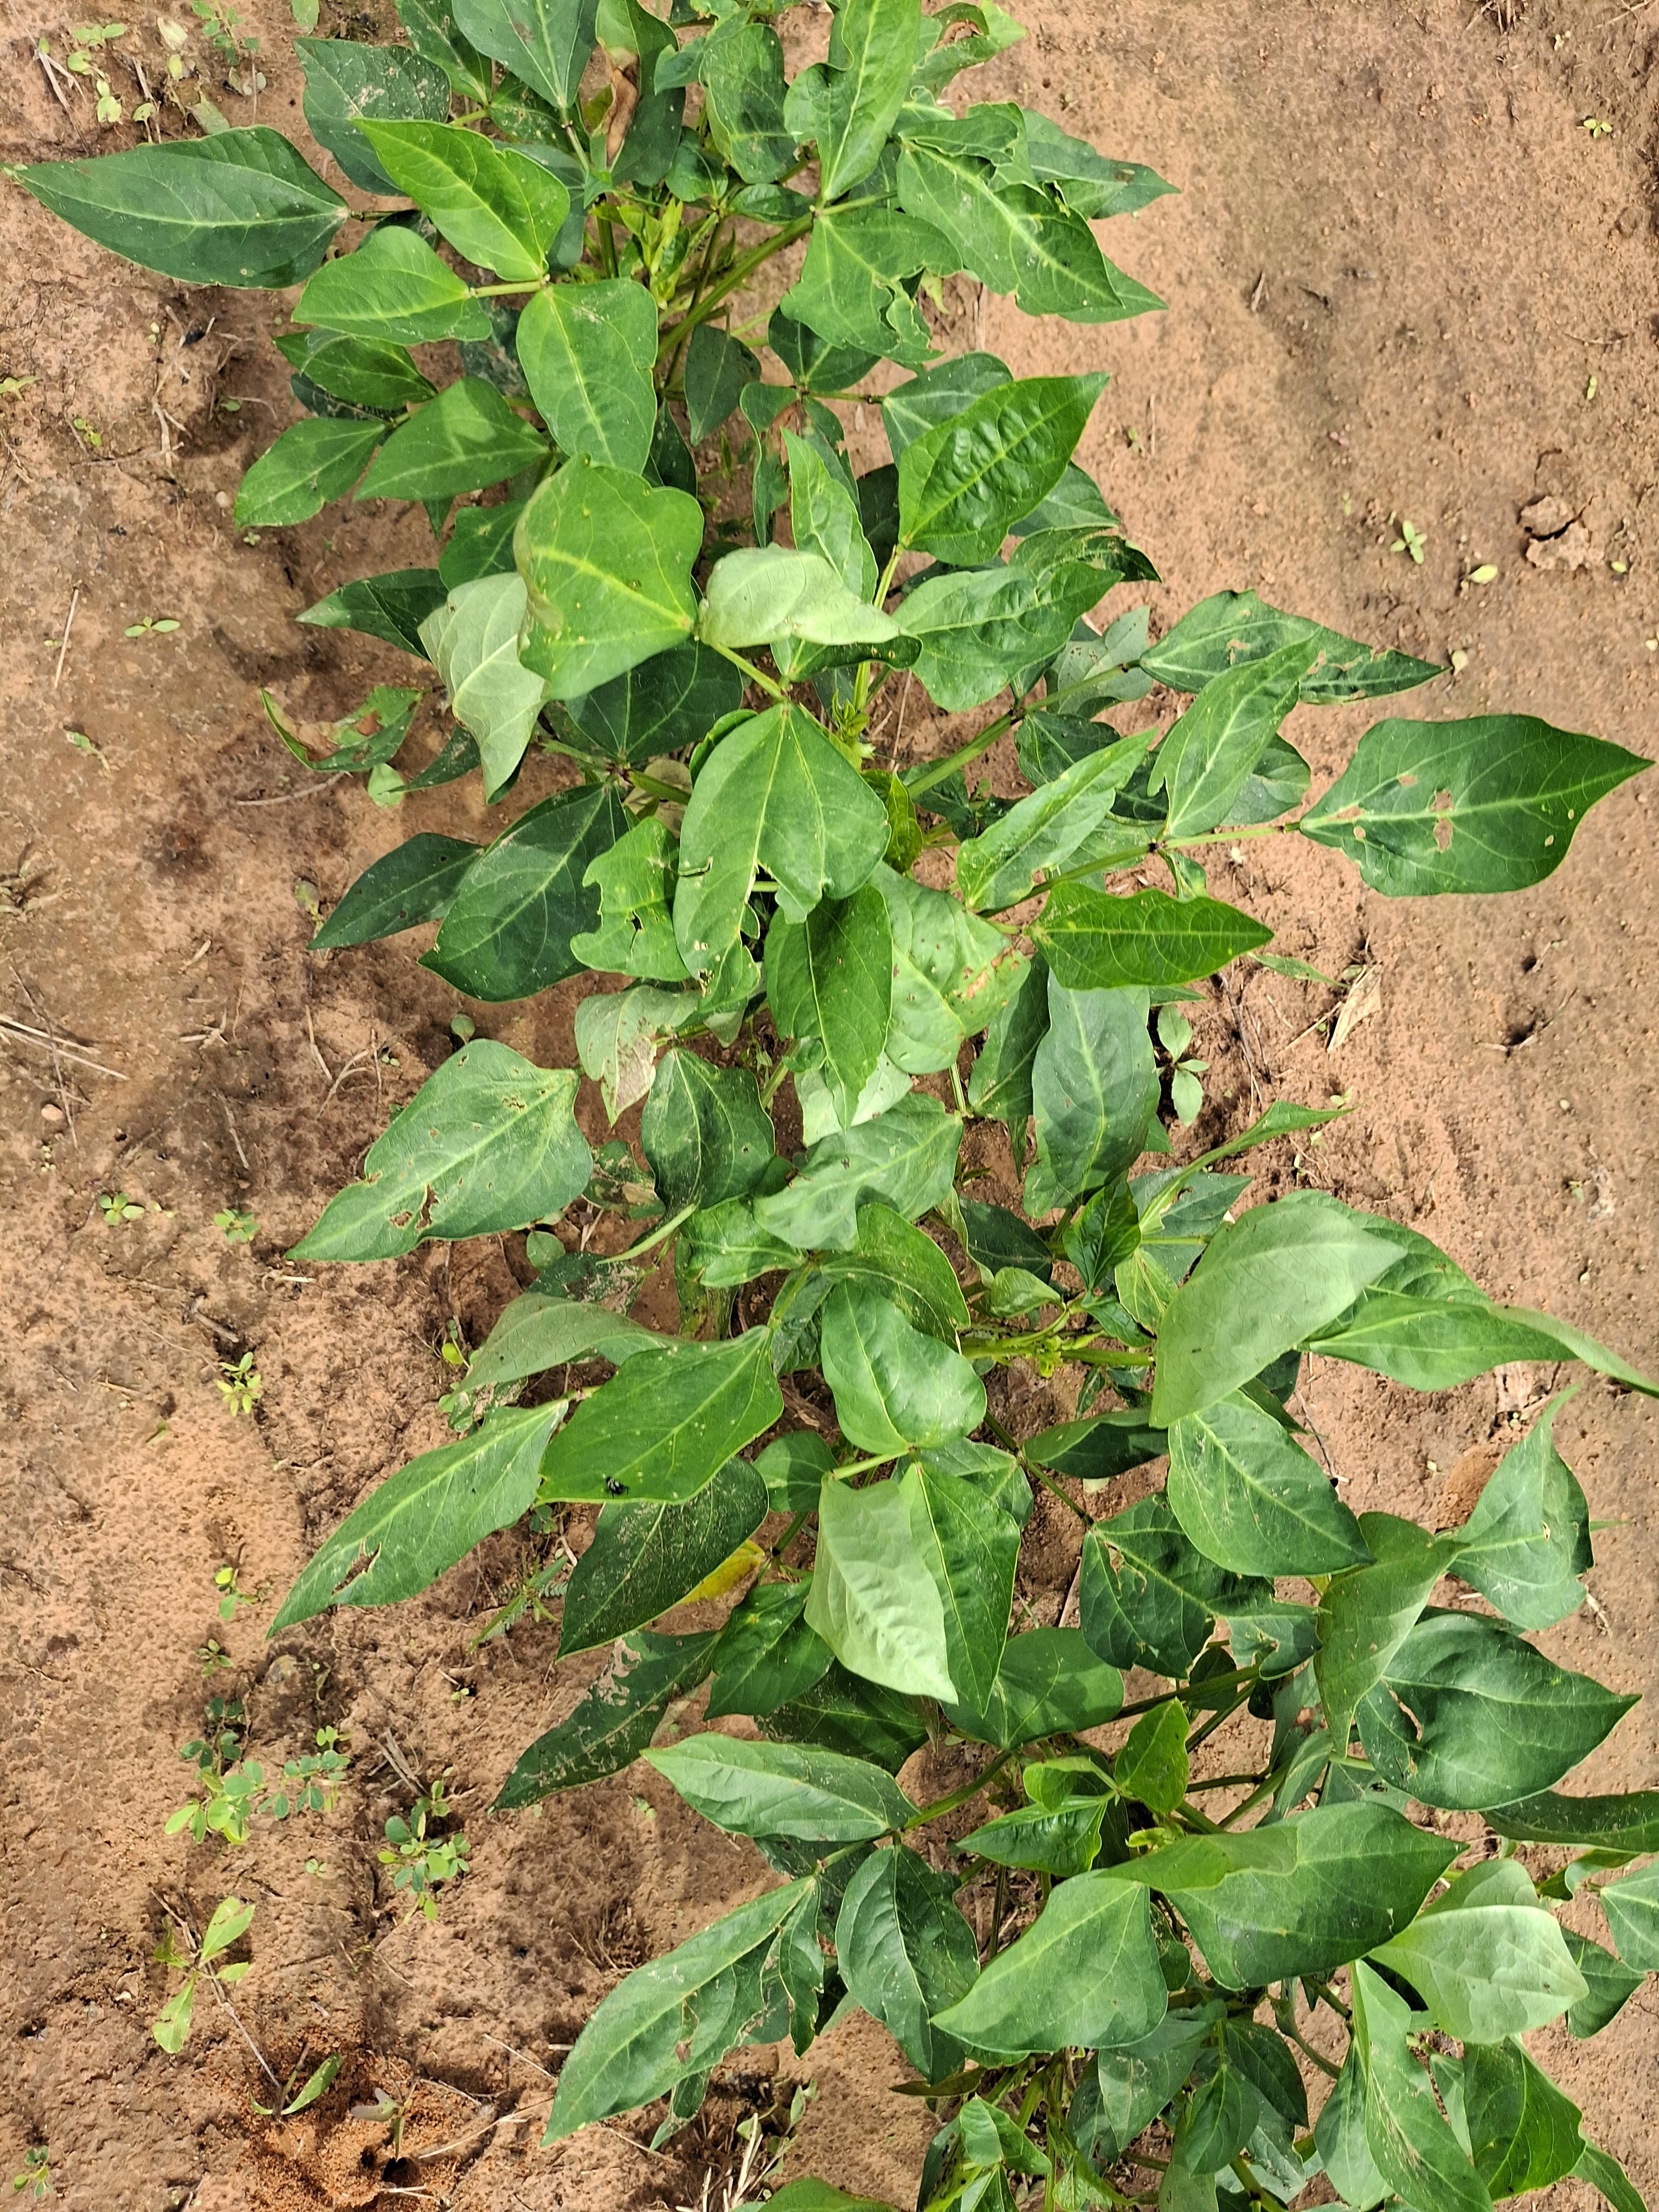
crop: cowpea
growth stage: vegetative
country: Nigeria
